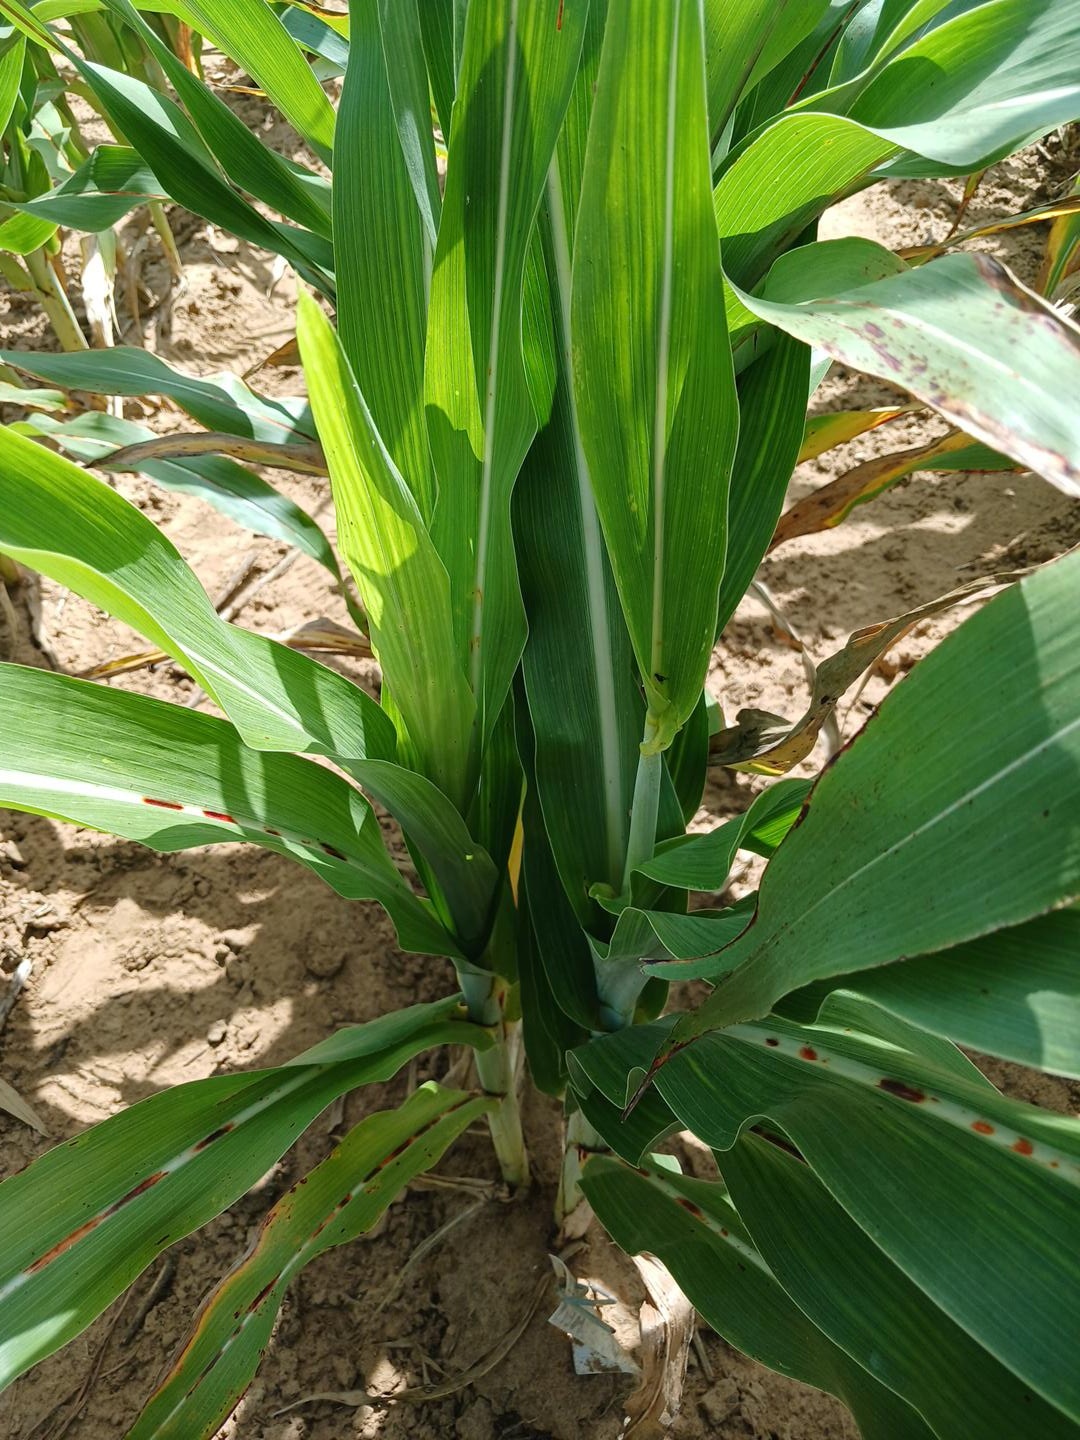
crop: sorghum
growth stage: vegetative
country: Senegal
